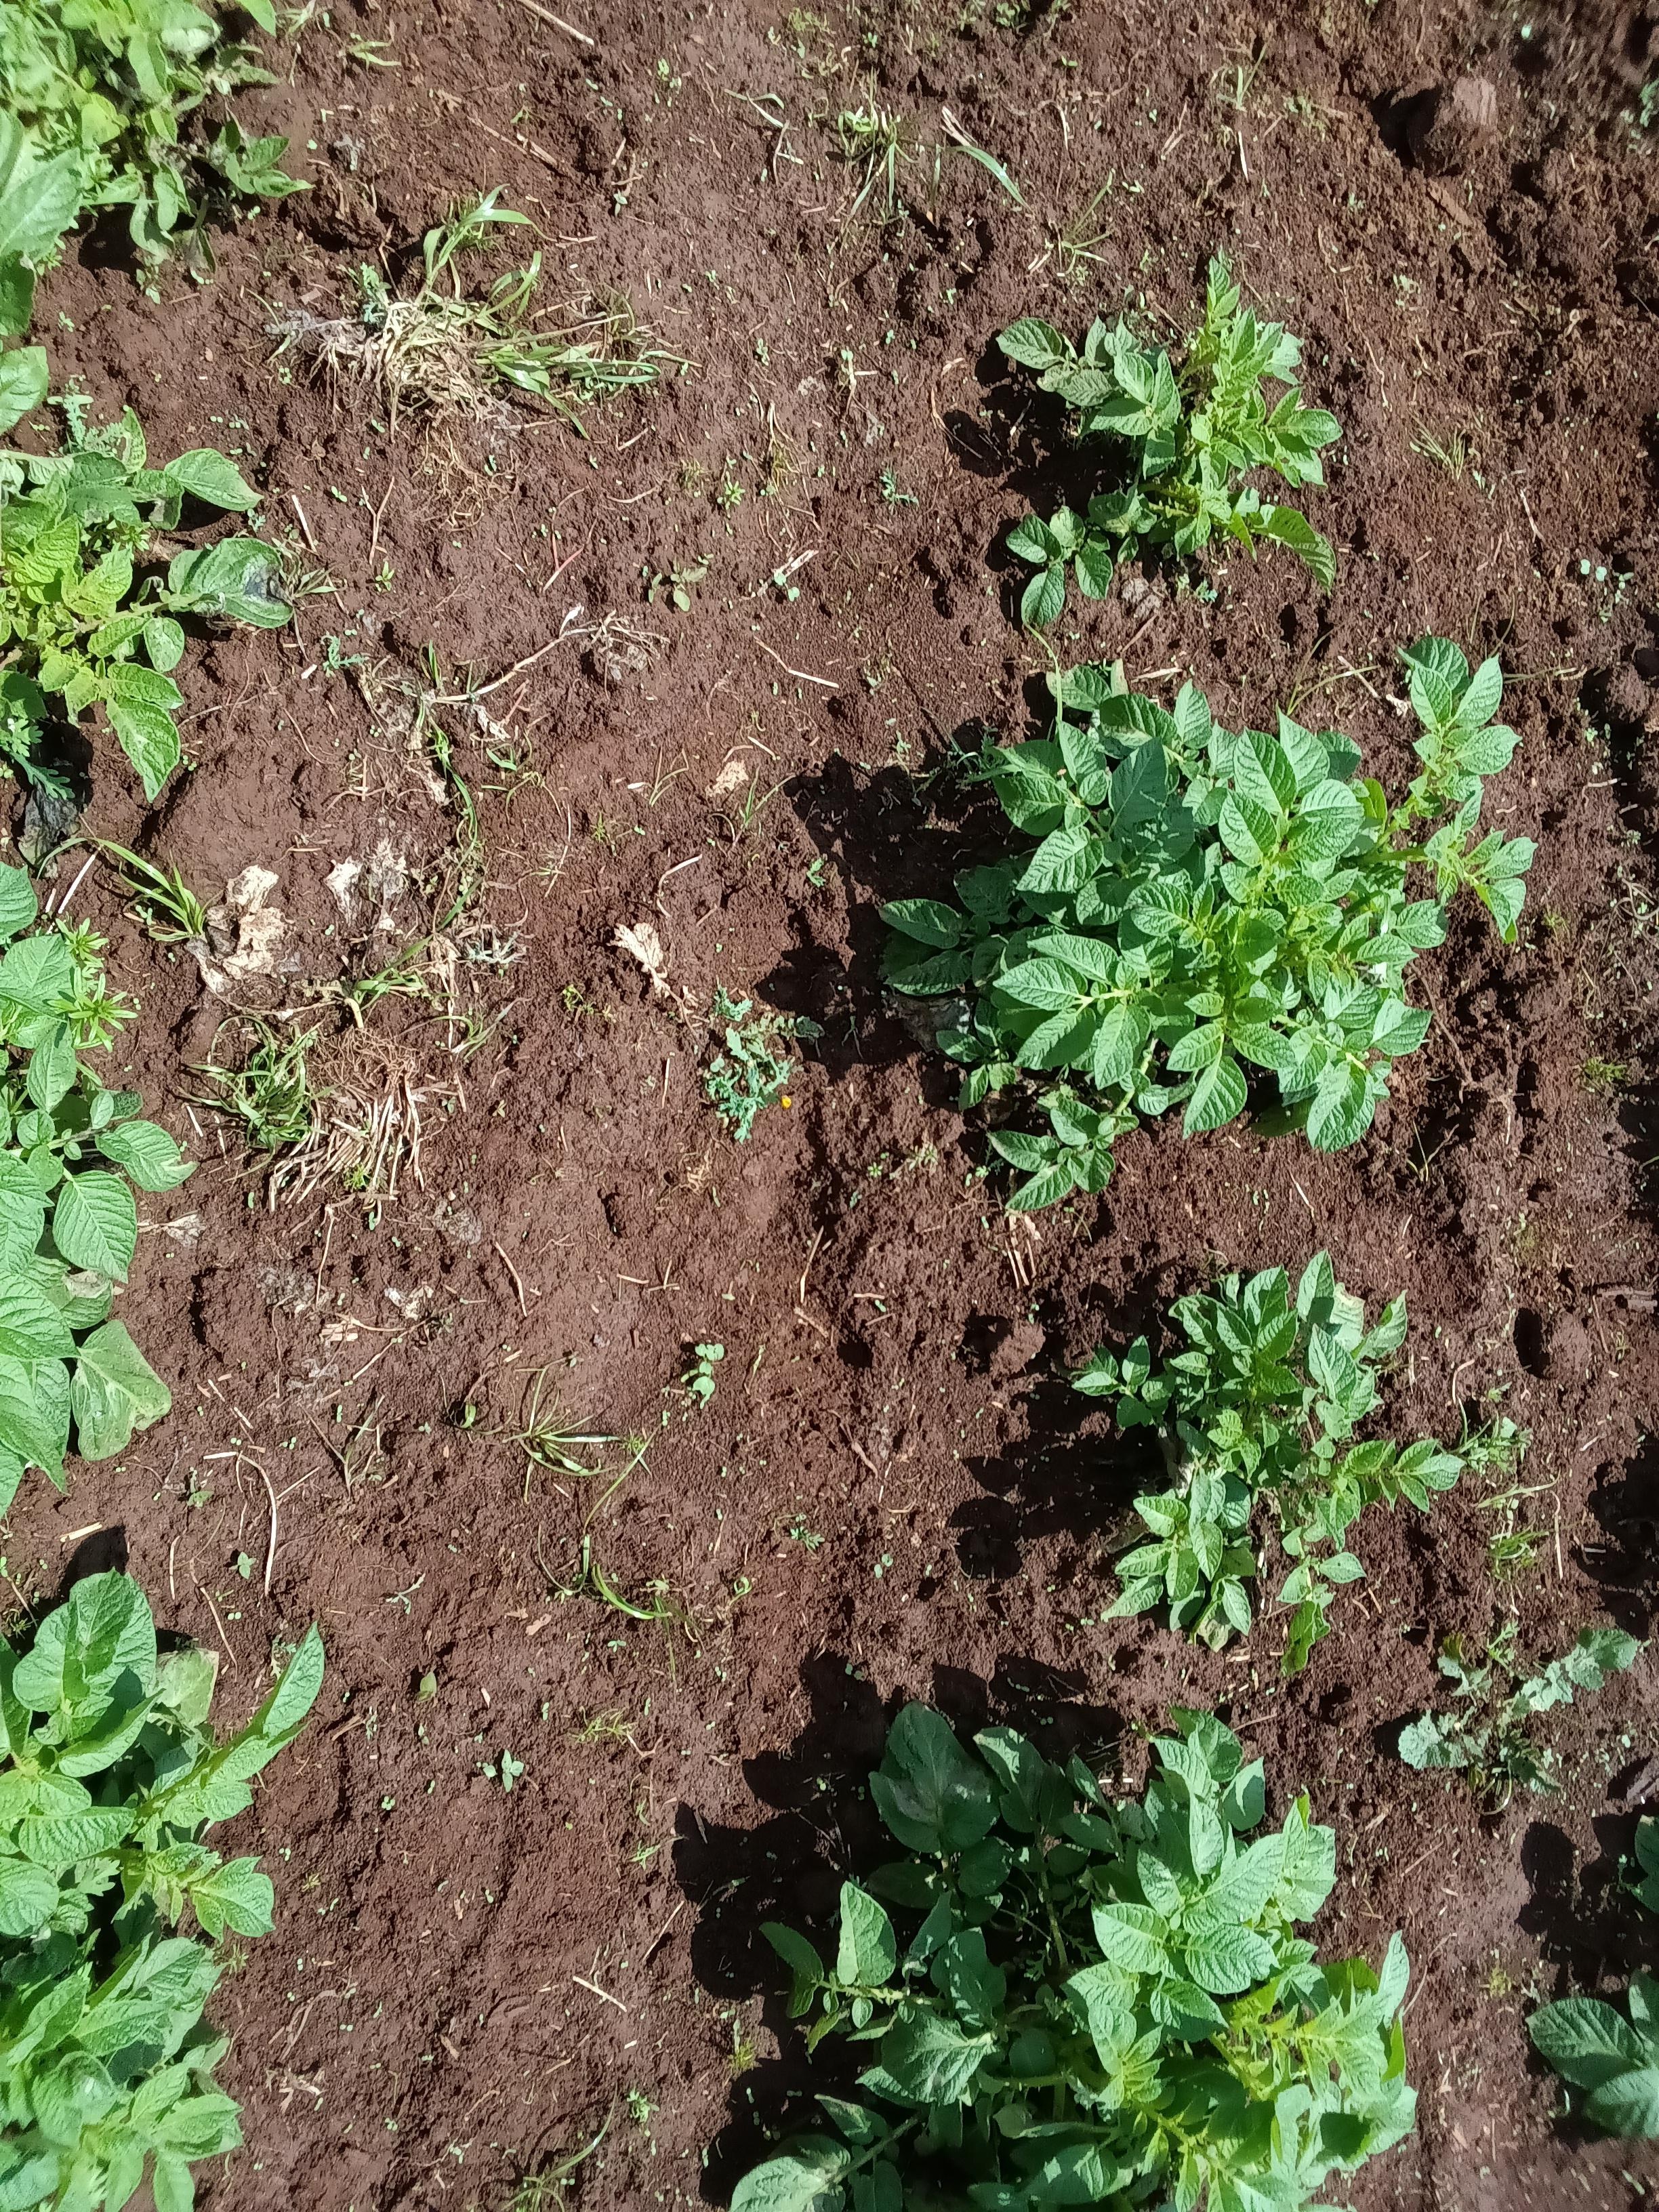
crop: potato
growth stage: vegetative
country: Kenya
